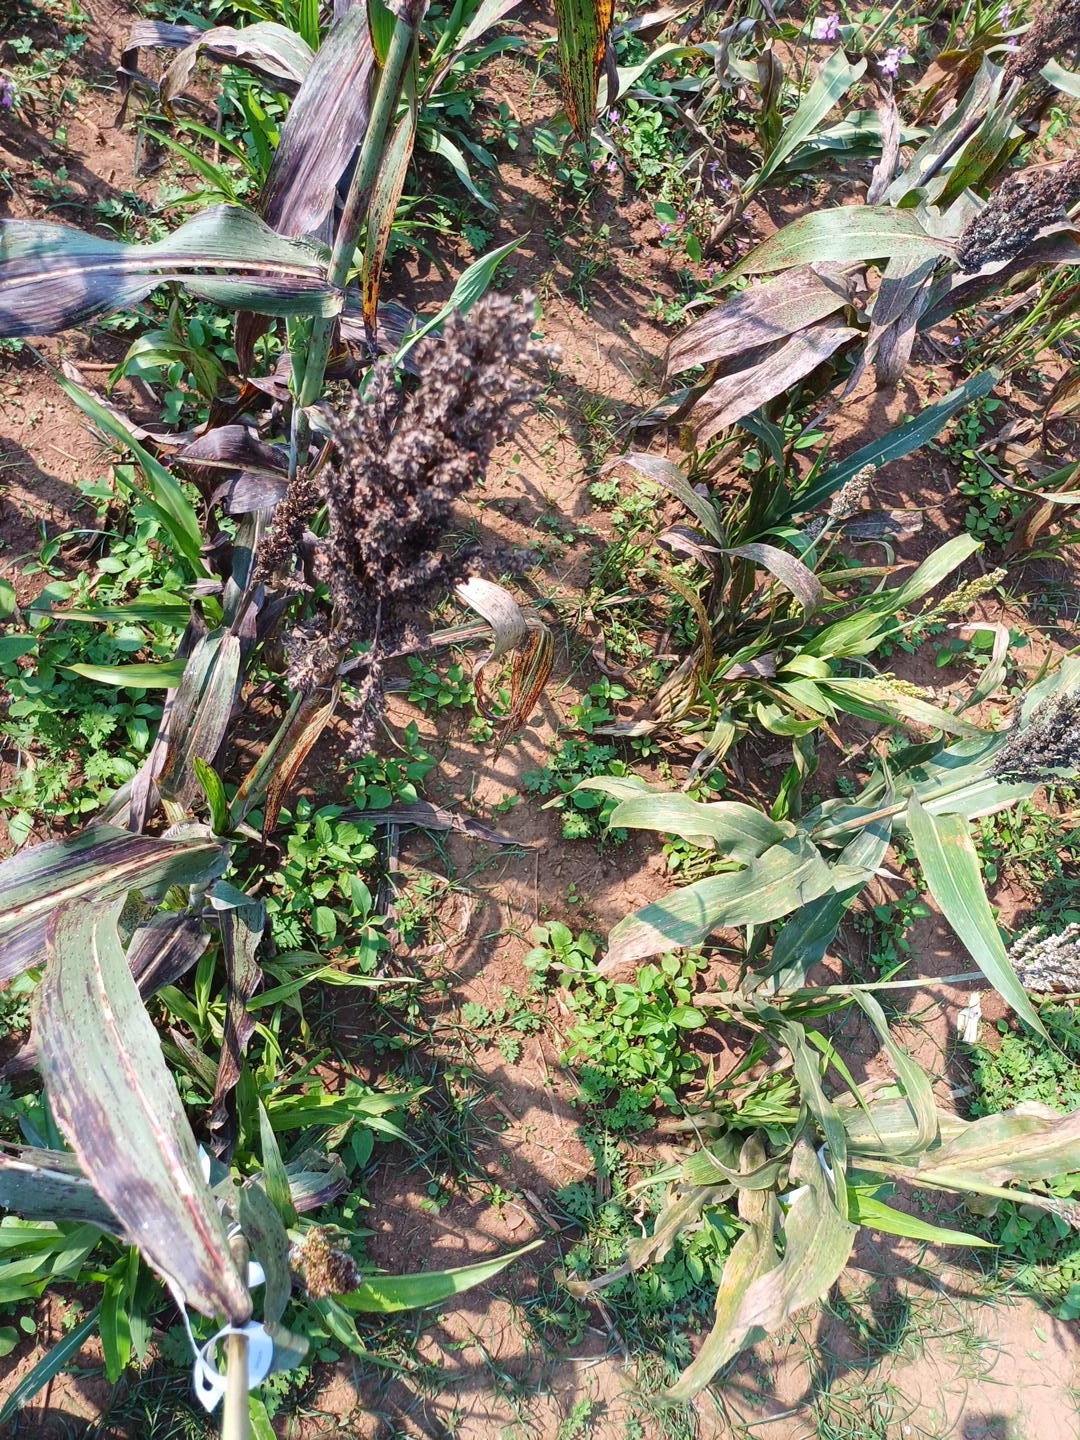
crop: sorghum
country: Kenya
